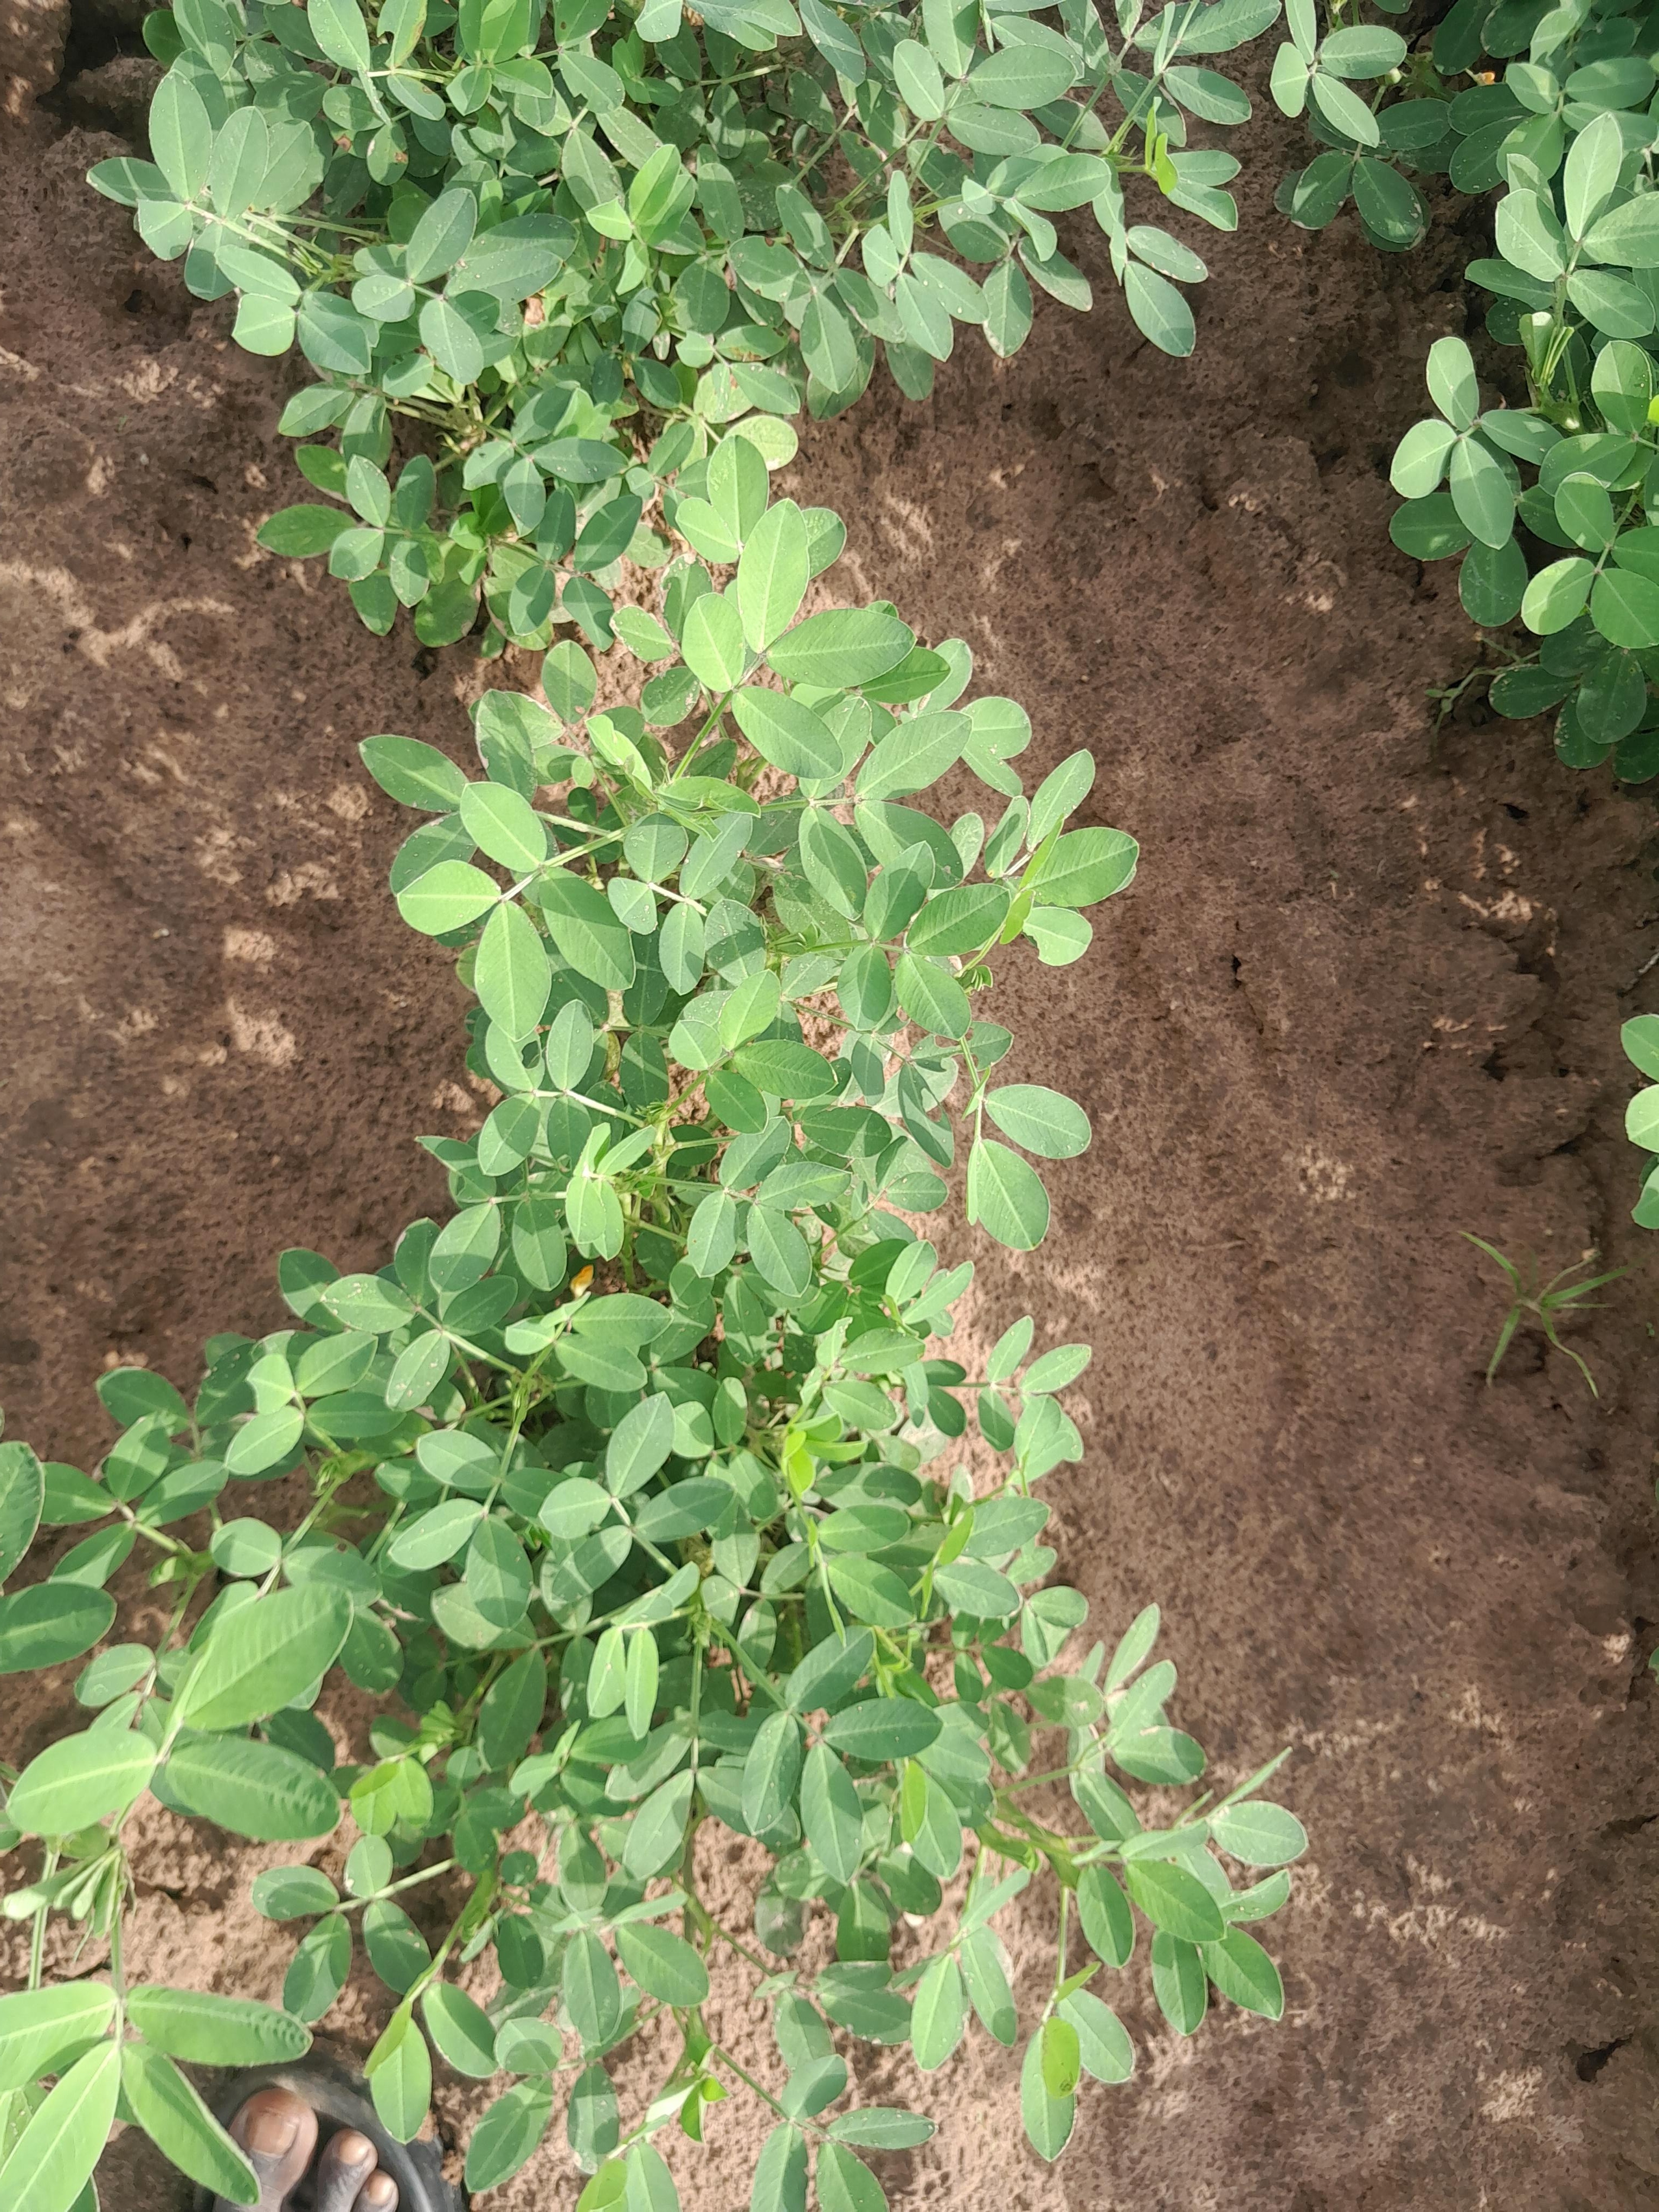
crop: groundnut
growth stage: flowering
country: Senegal
